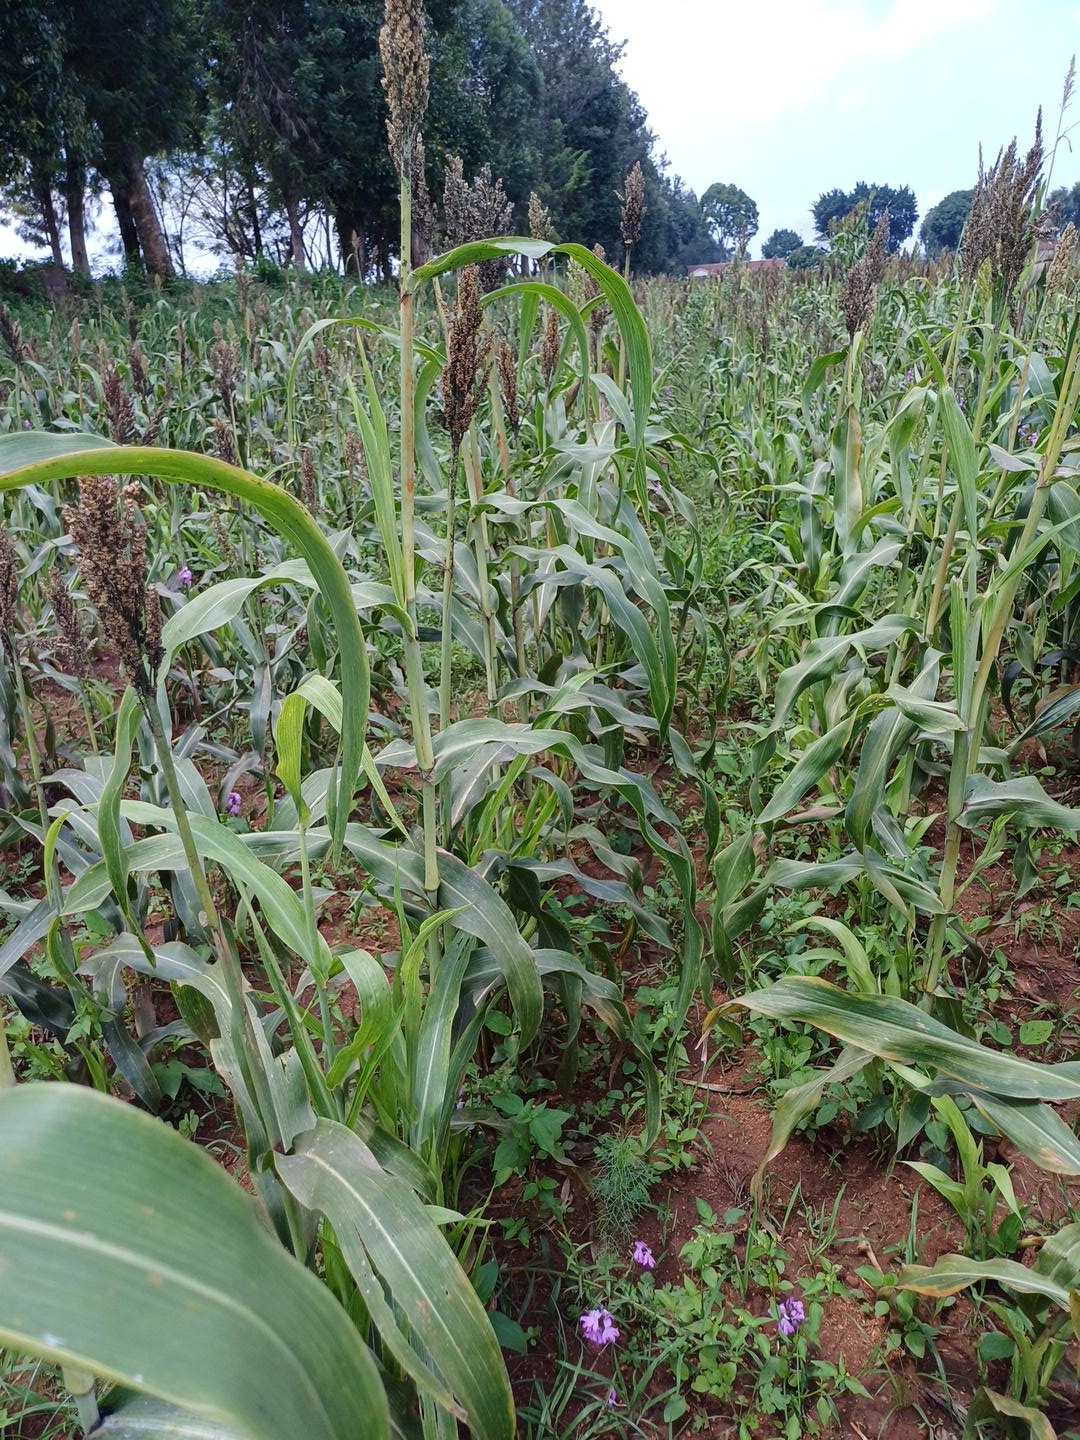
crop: sorghum
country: Kenya
